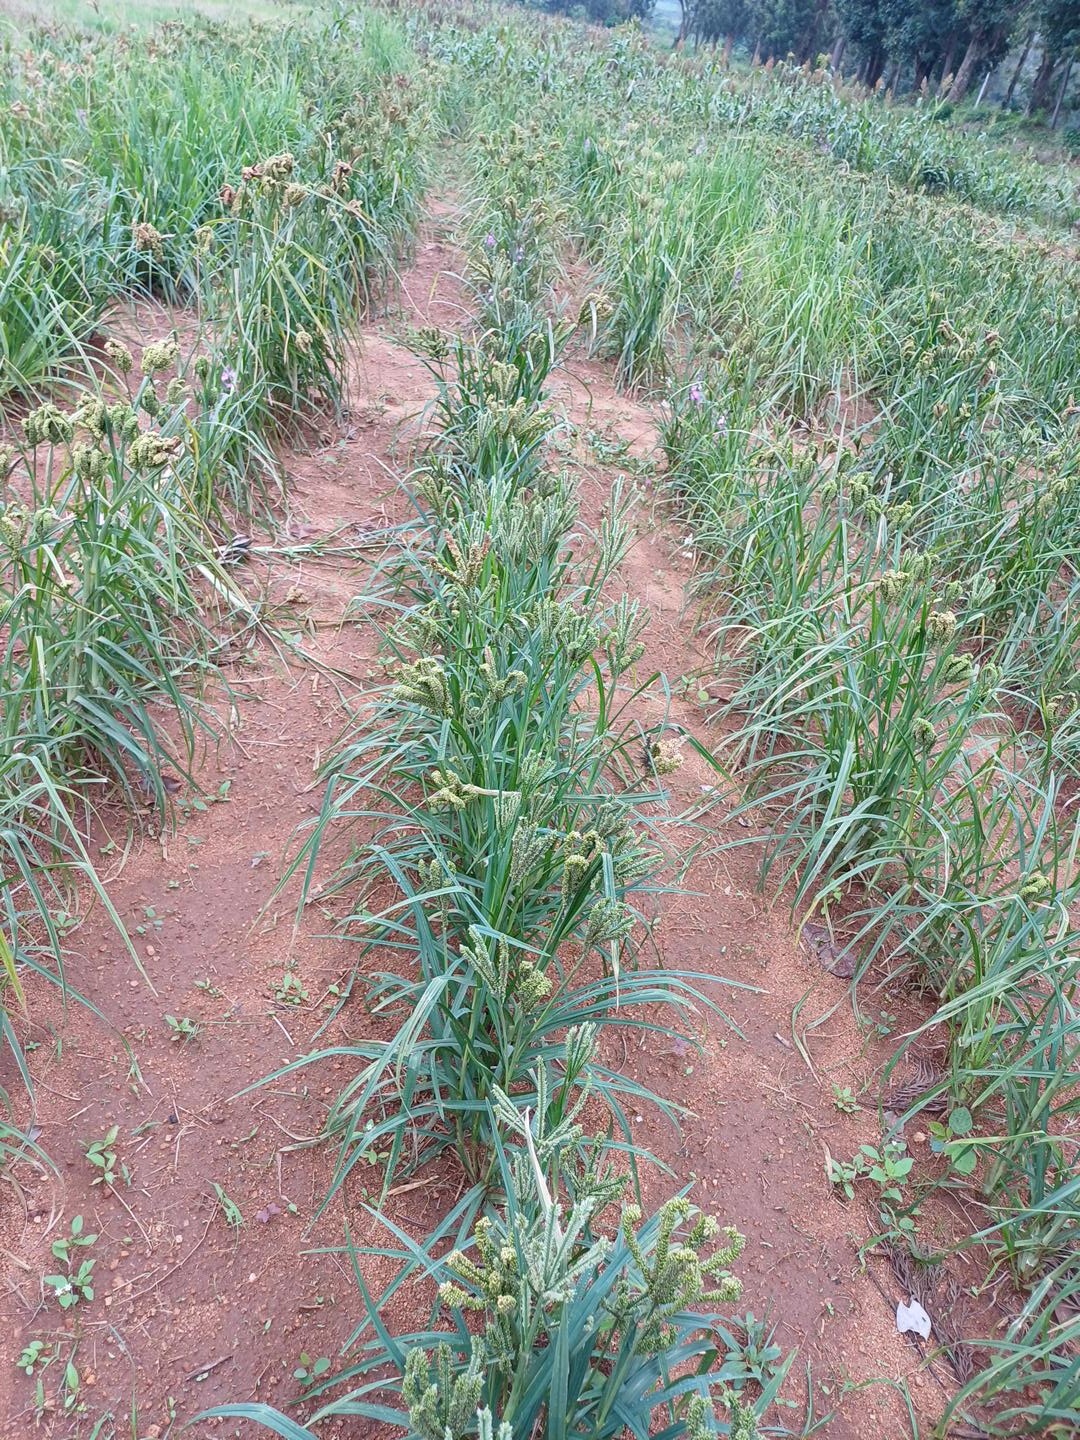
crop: finger millet
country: Kenya
